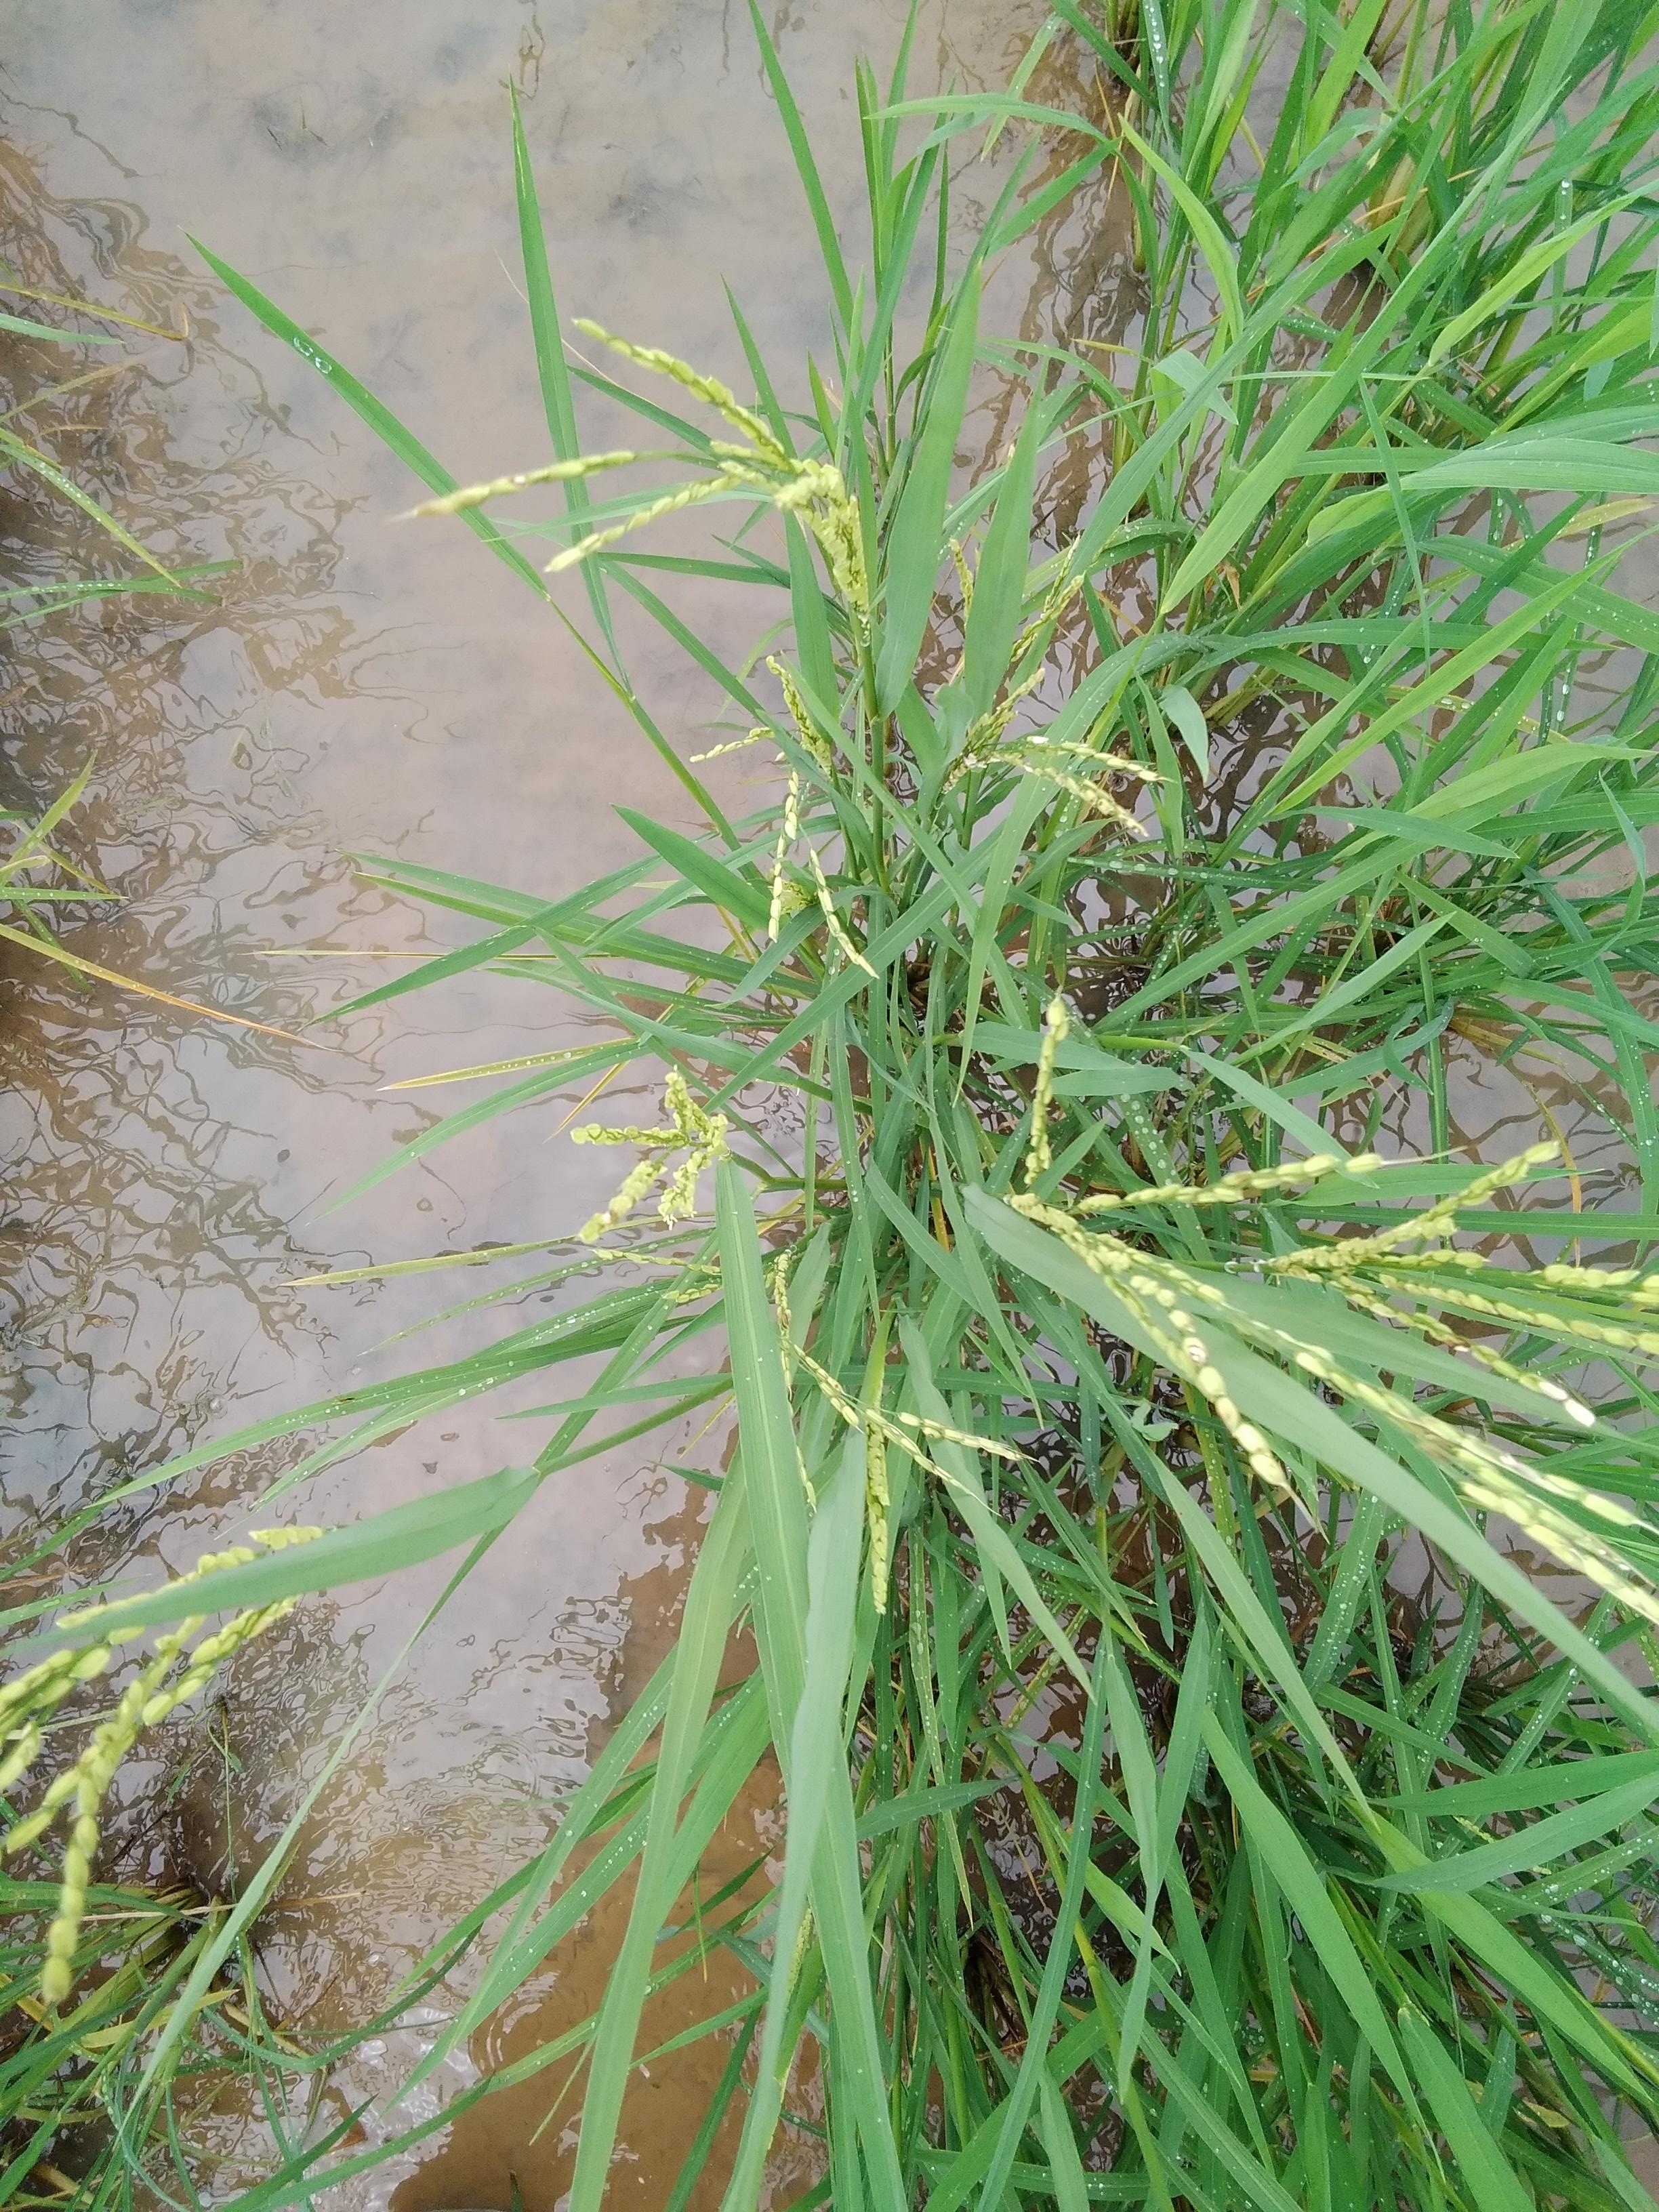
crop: rice
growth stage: flowering
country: Nigeria
